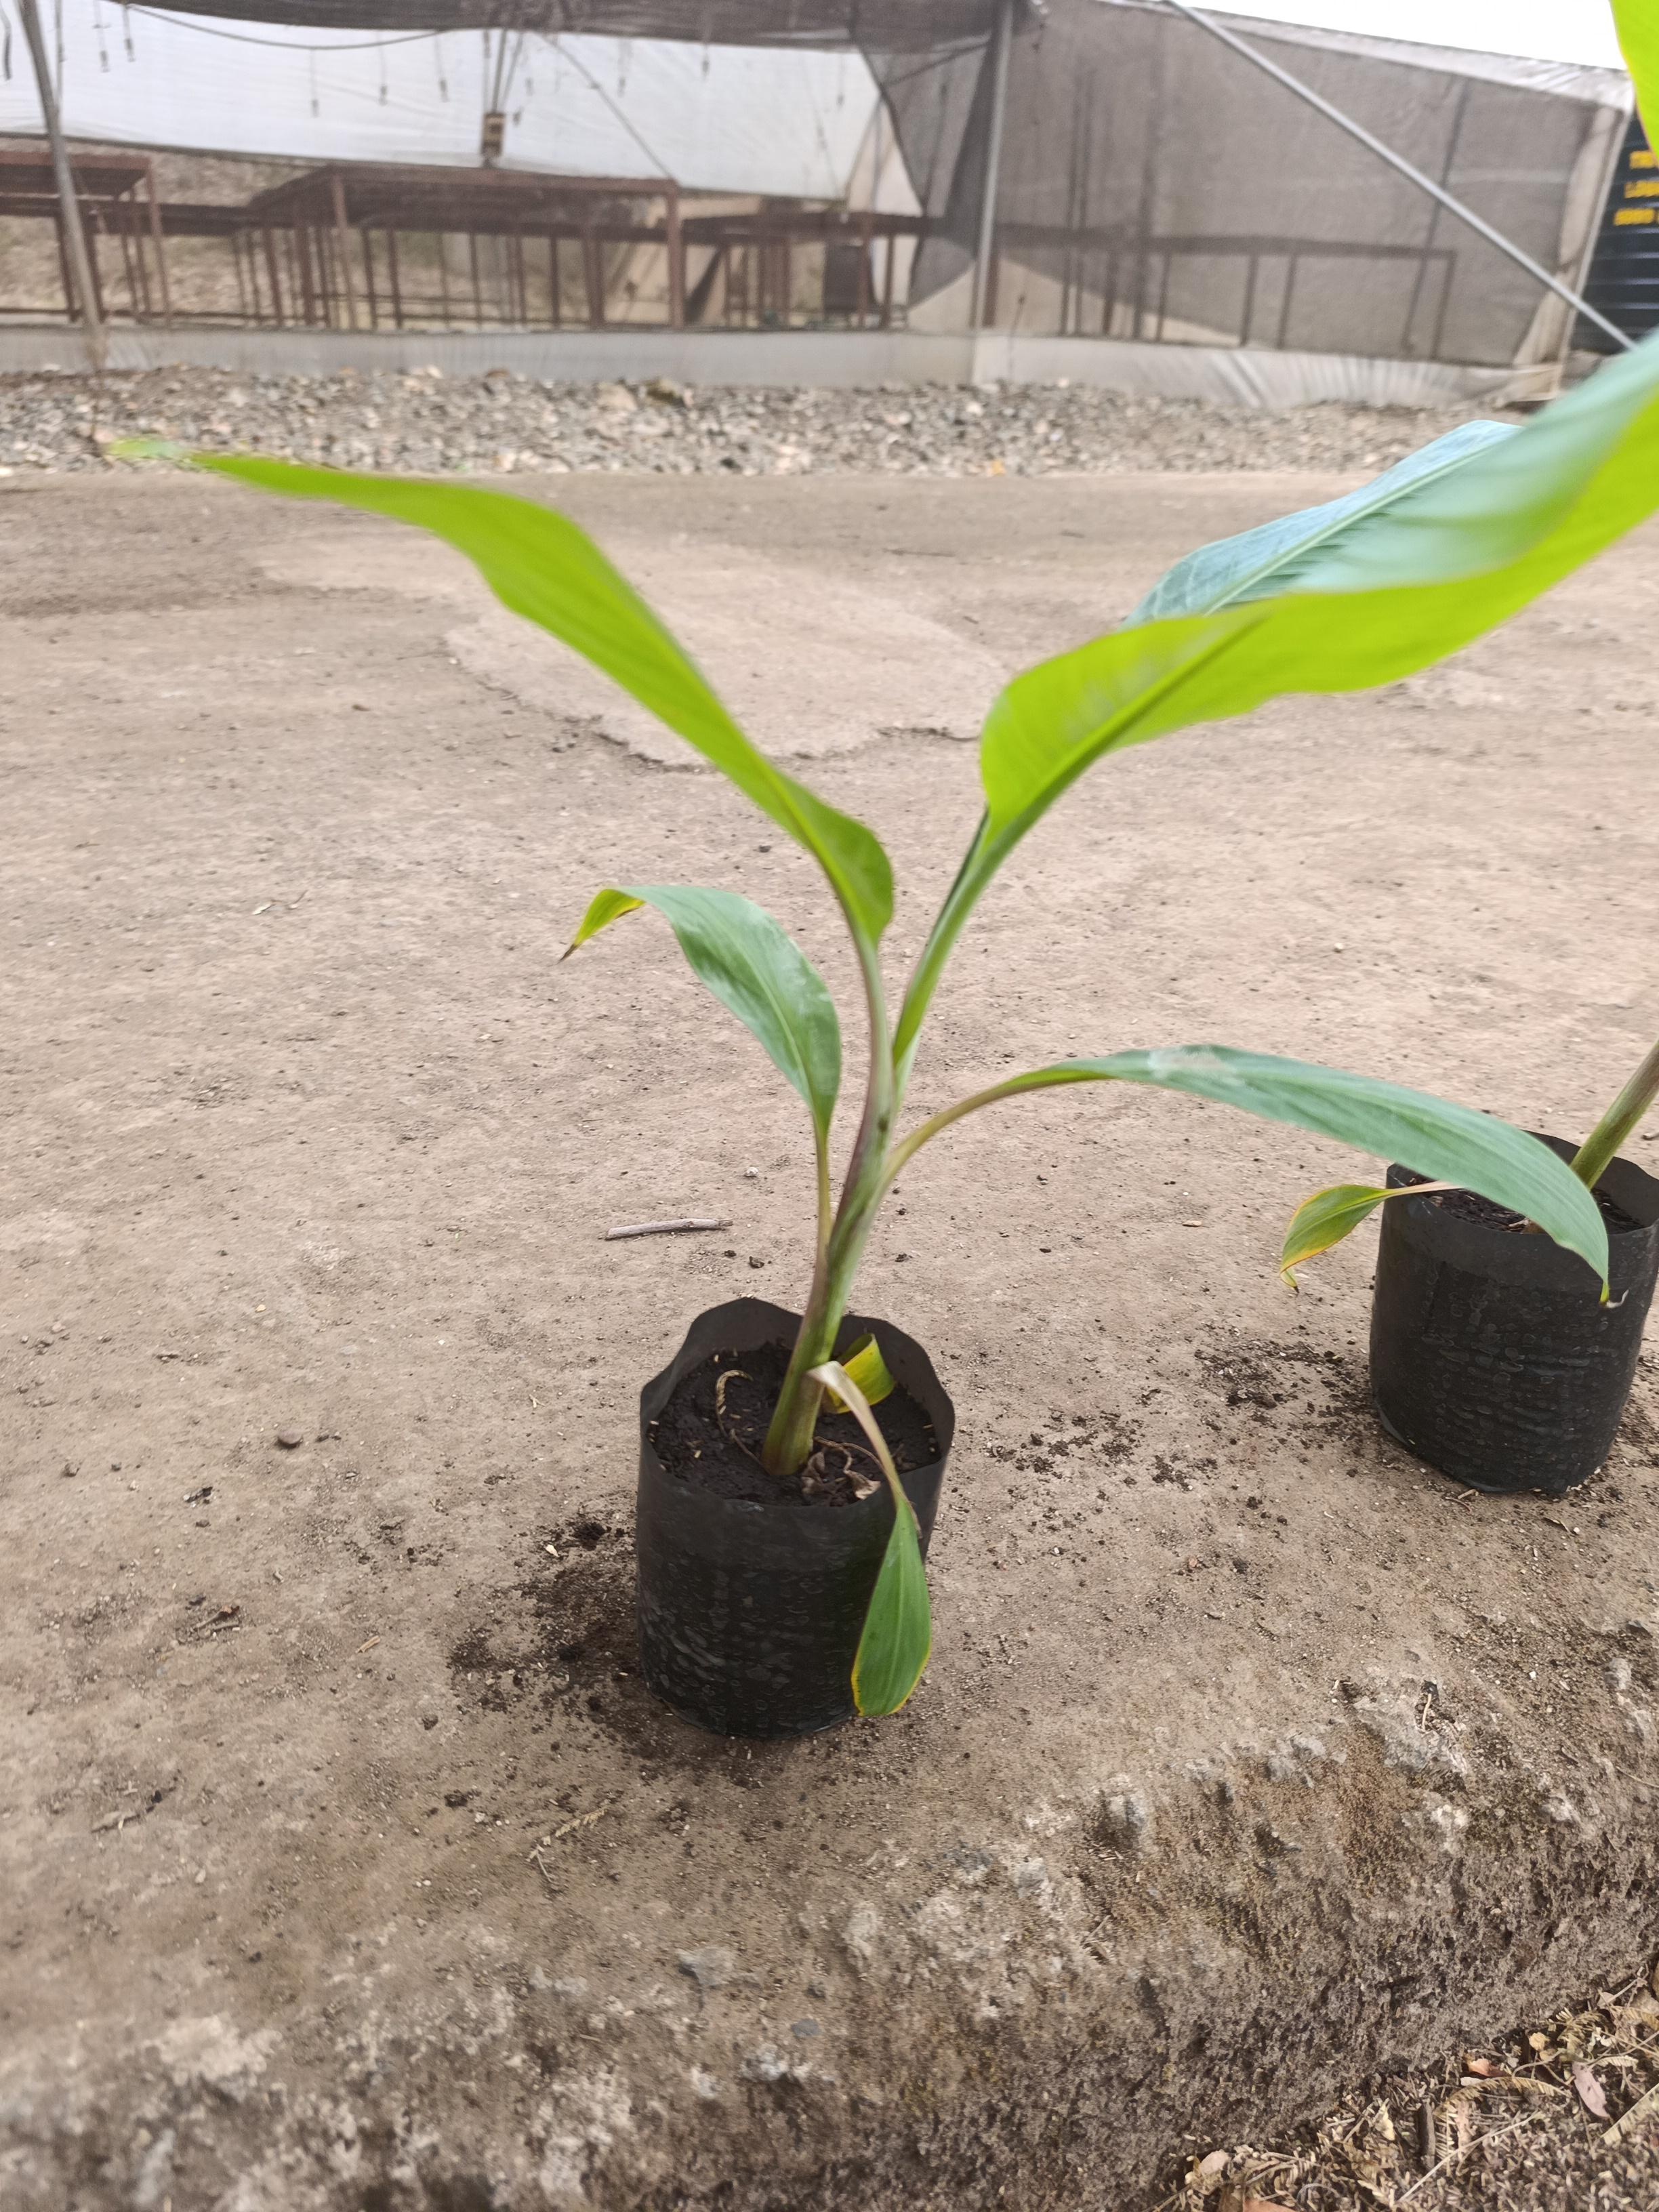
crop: banana
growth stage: vegetative
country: Tanzania
